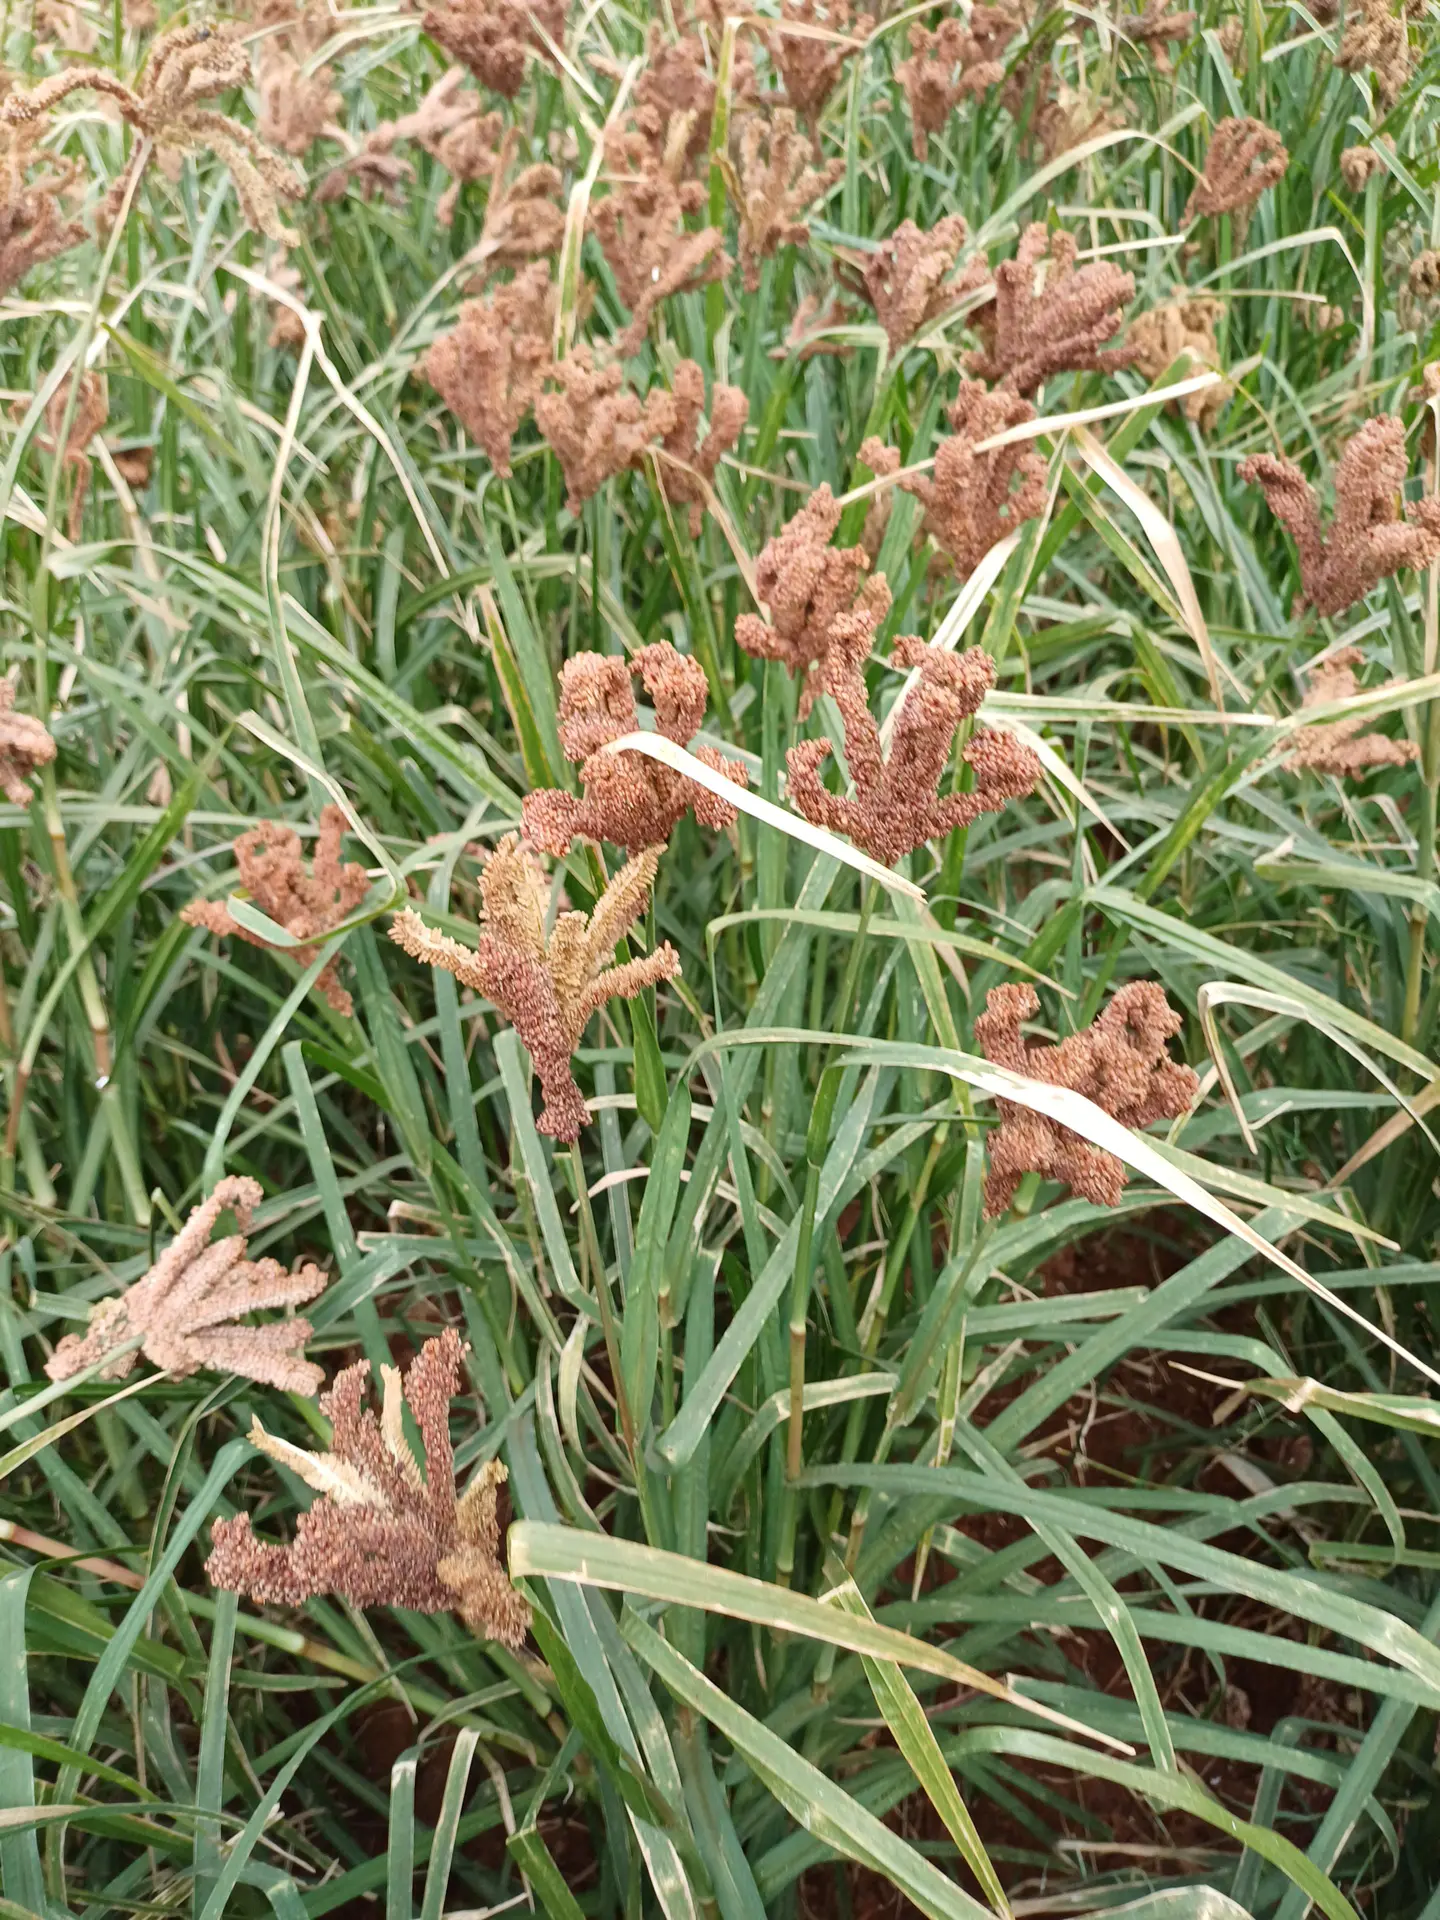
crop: finger millet
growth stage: filling grain
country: Kenya
